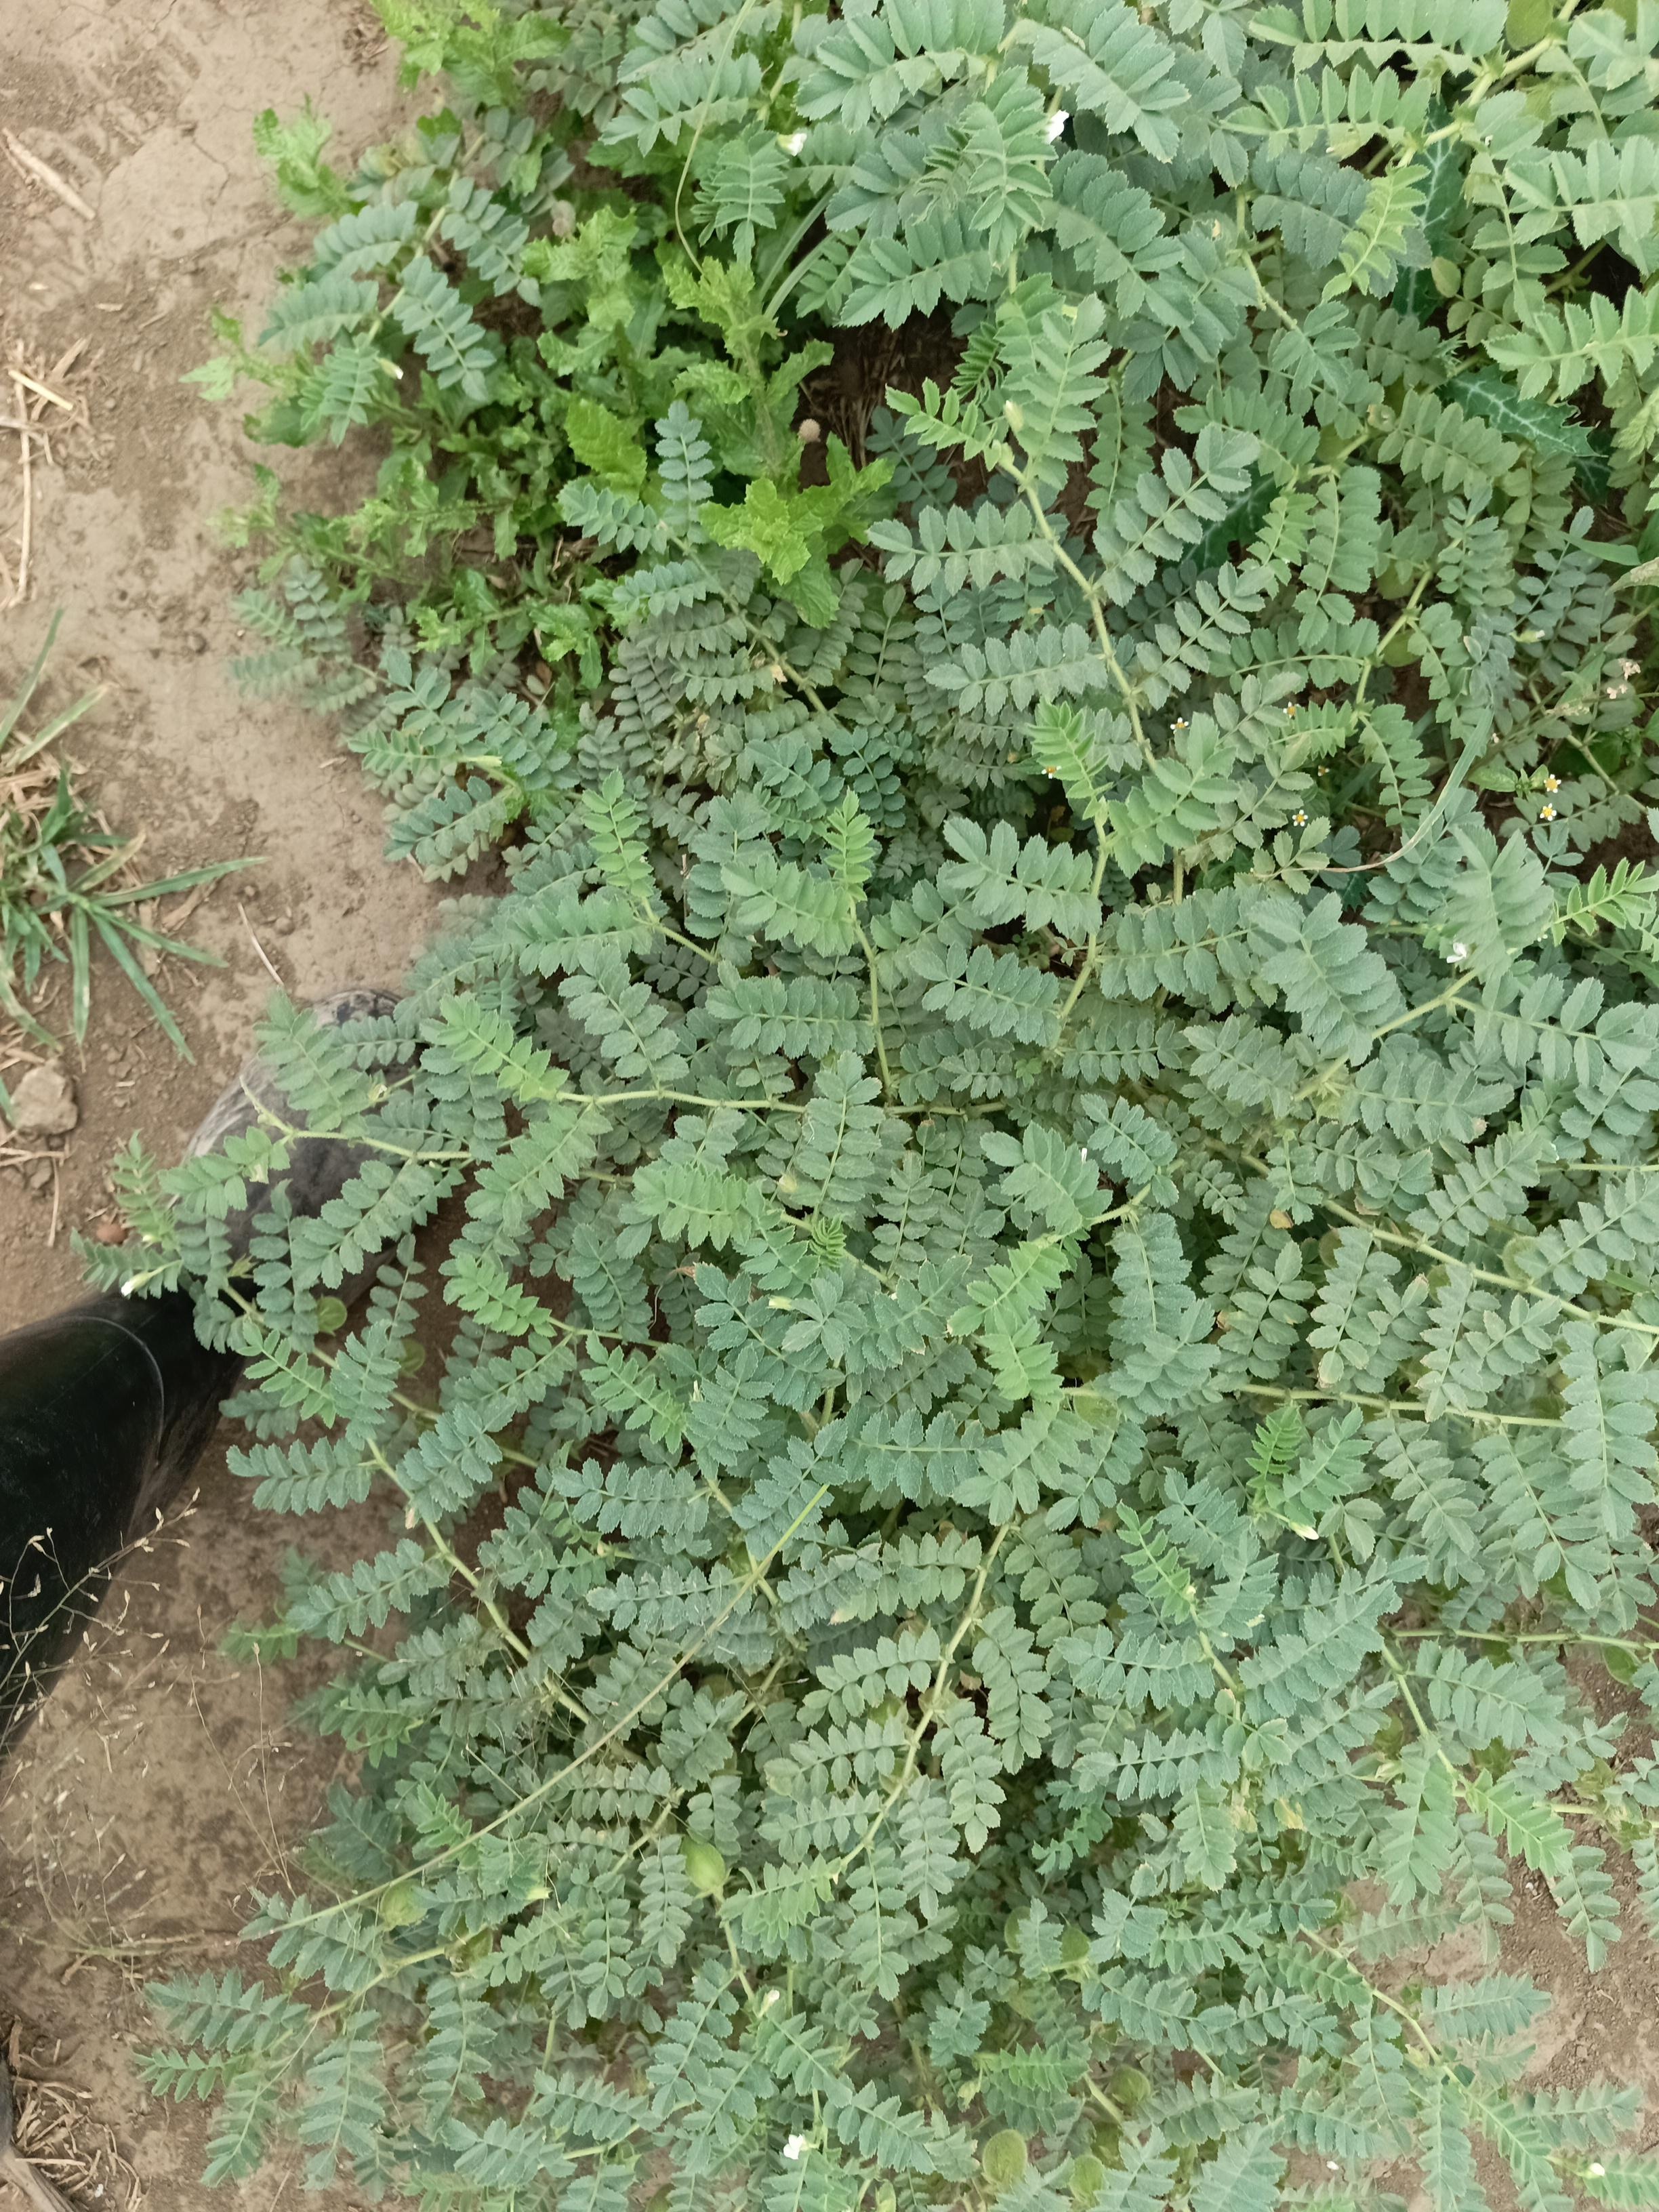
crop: chickpea
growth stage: development pod
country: Tanzania
